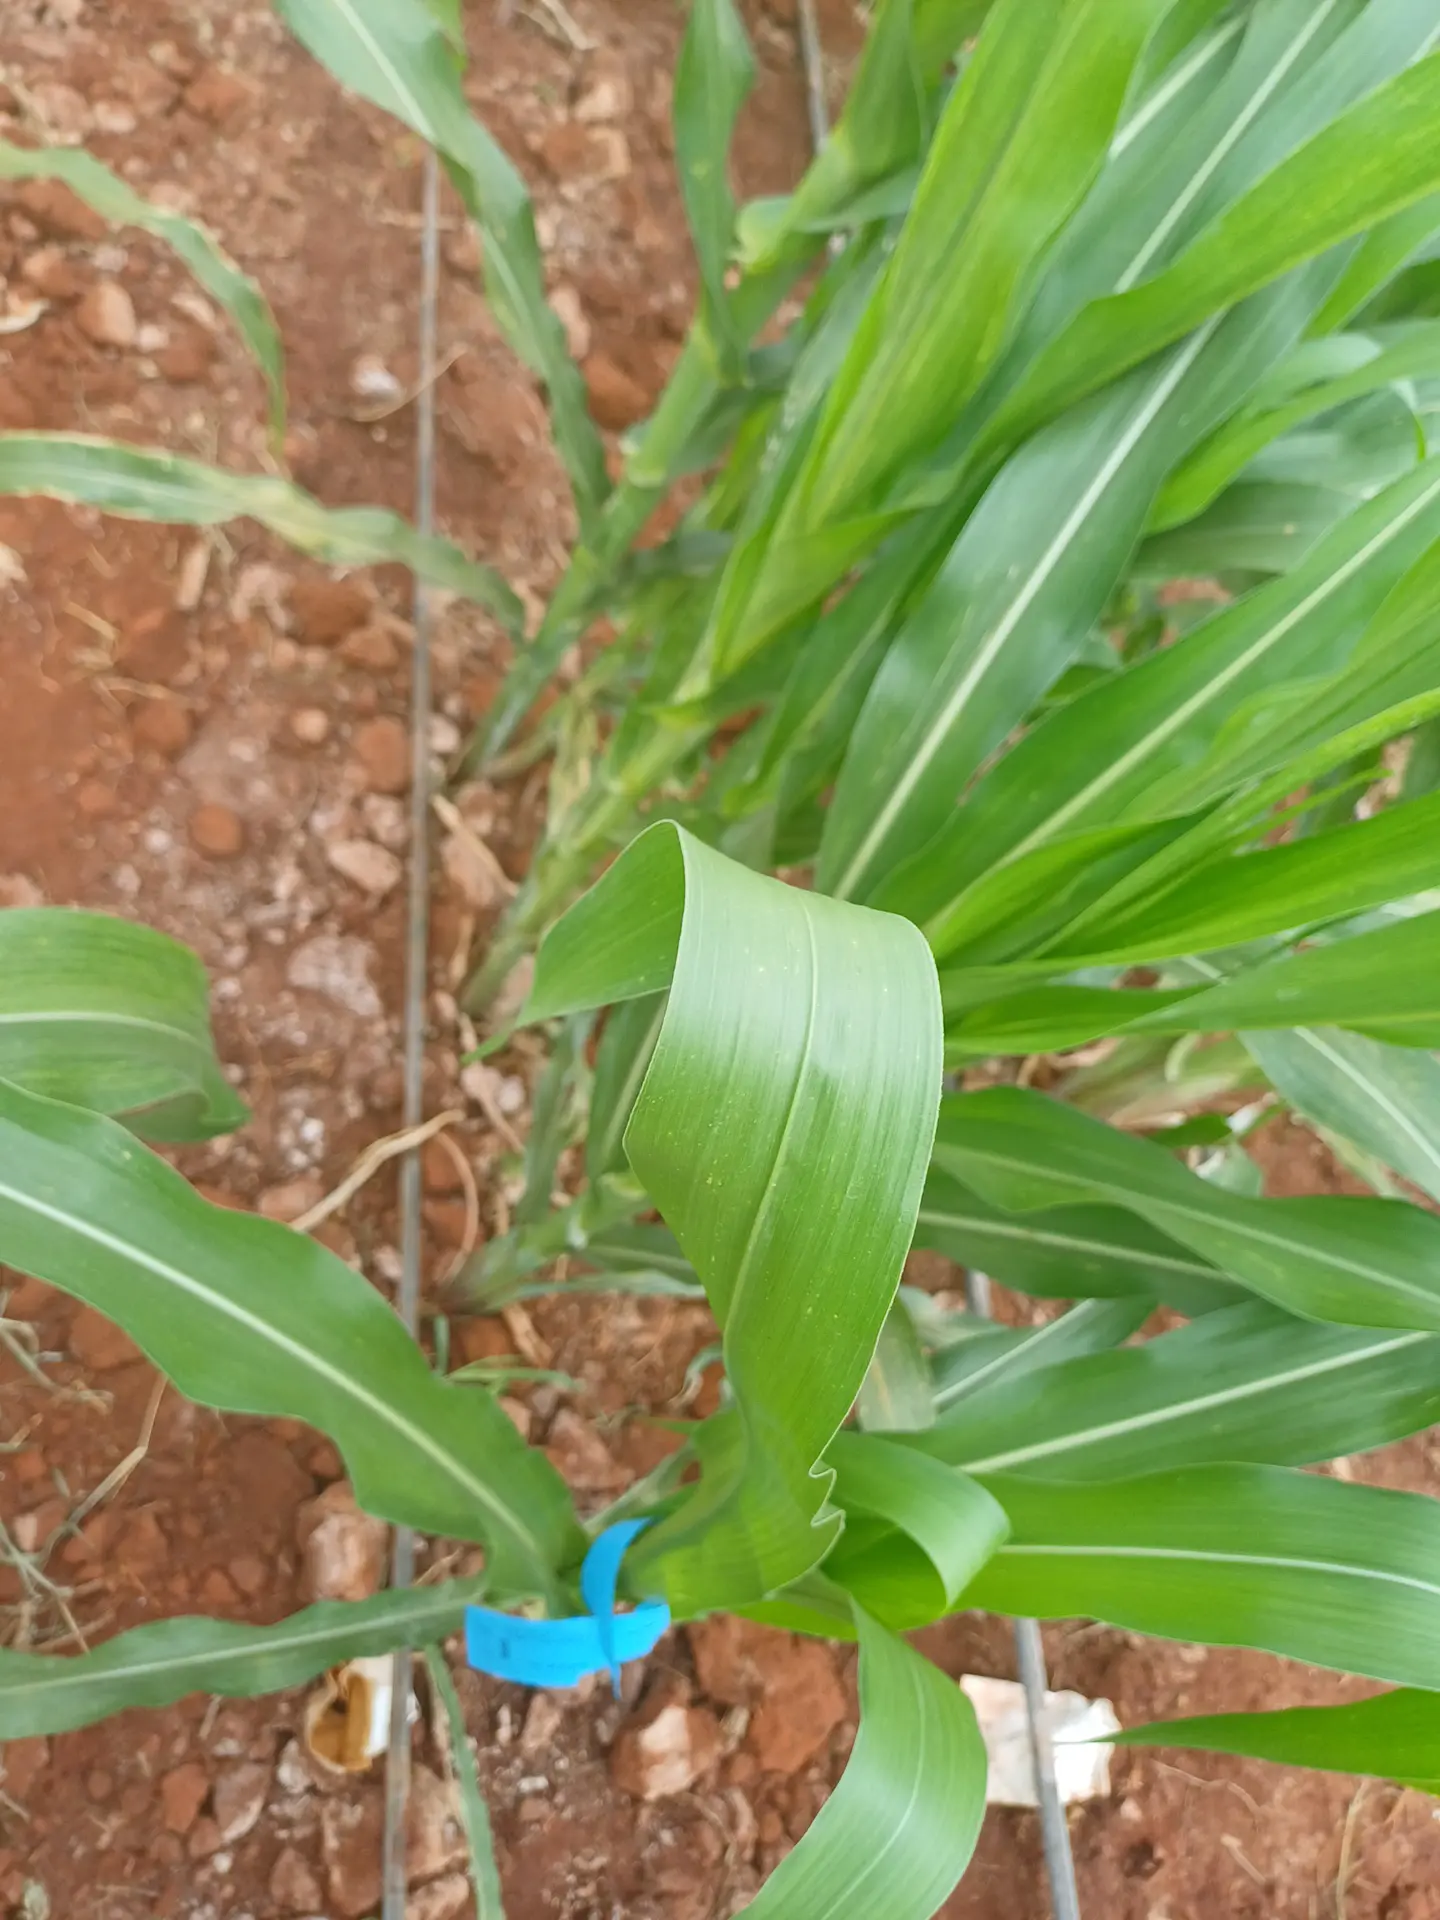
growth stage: vegetative
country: Kenya
